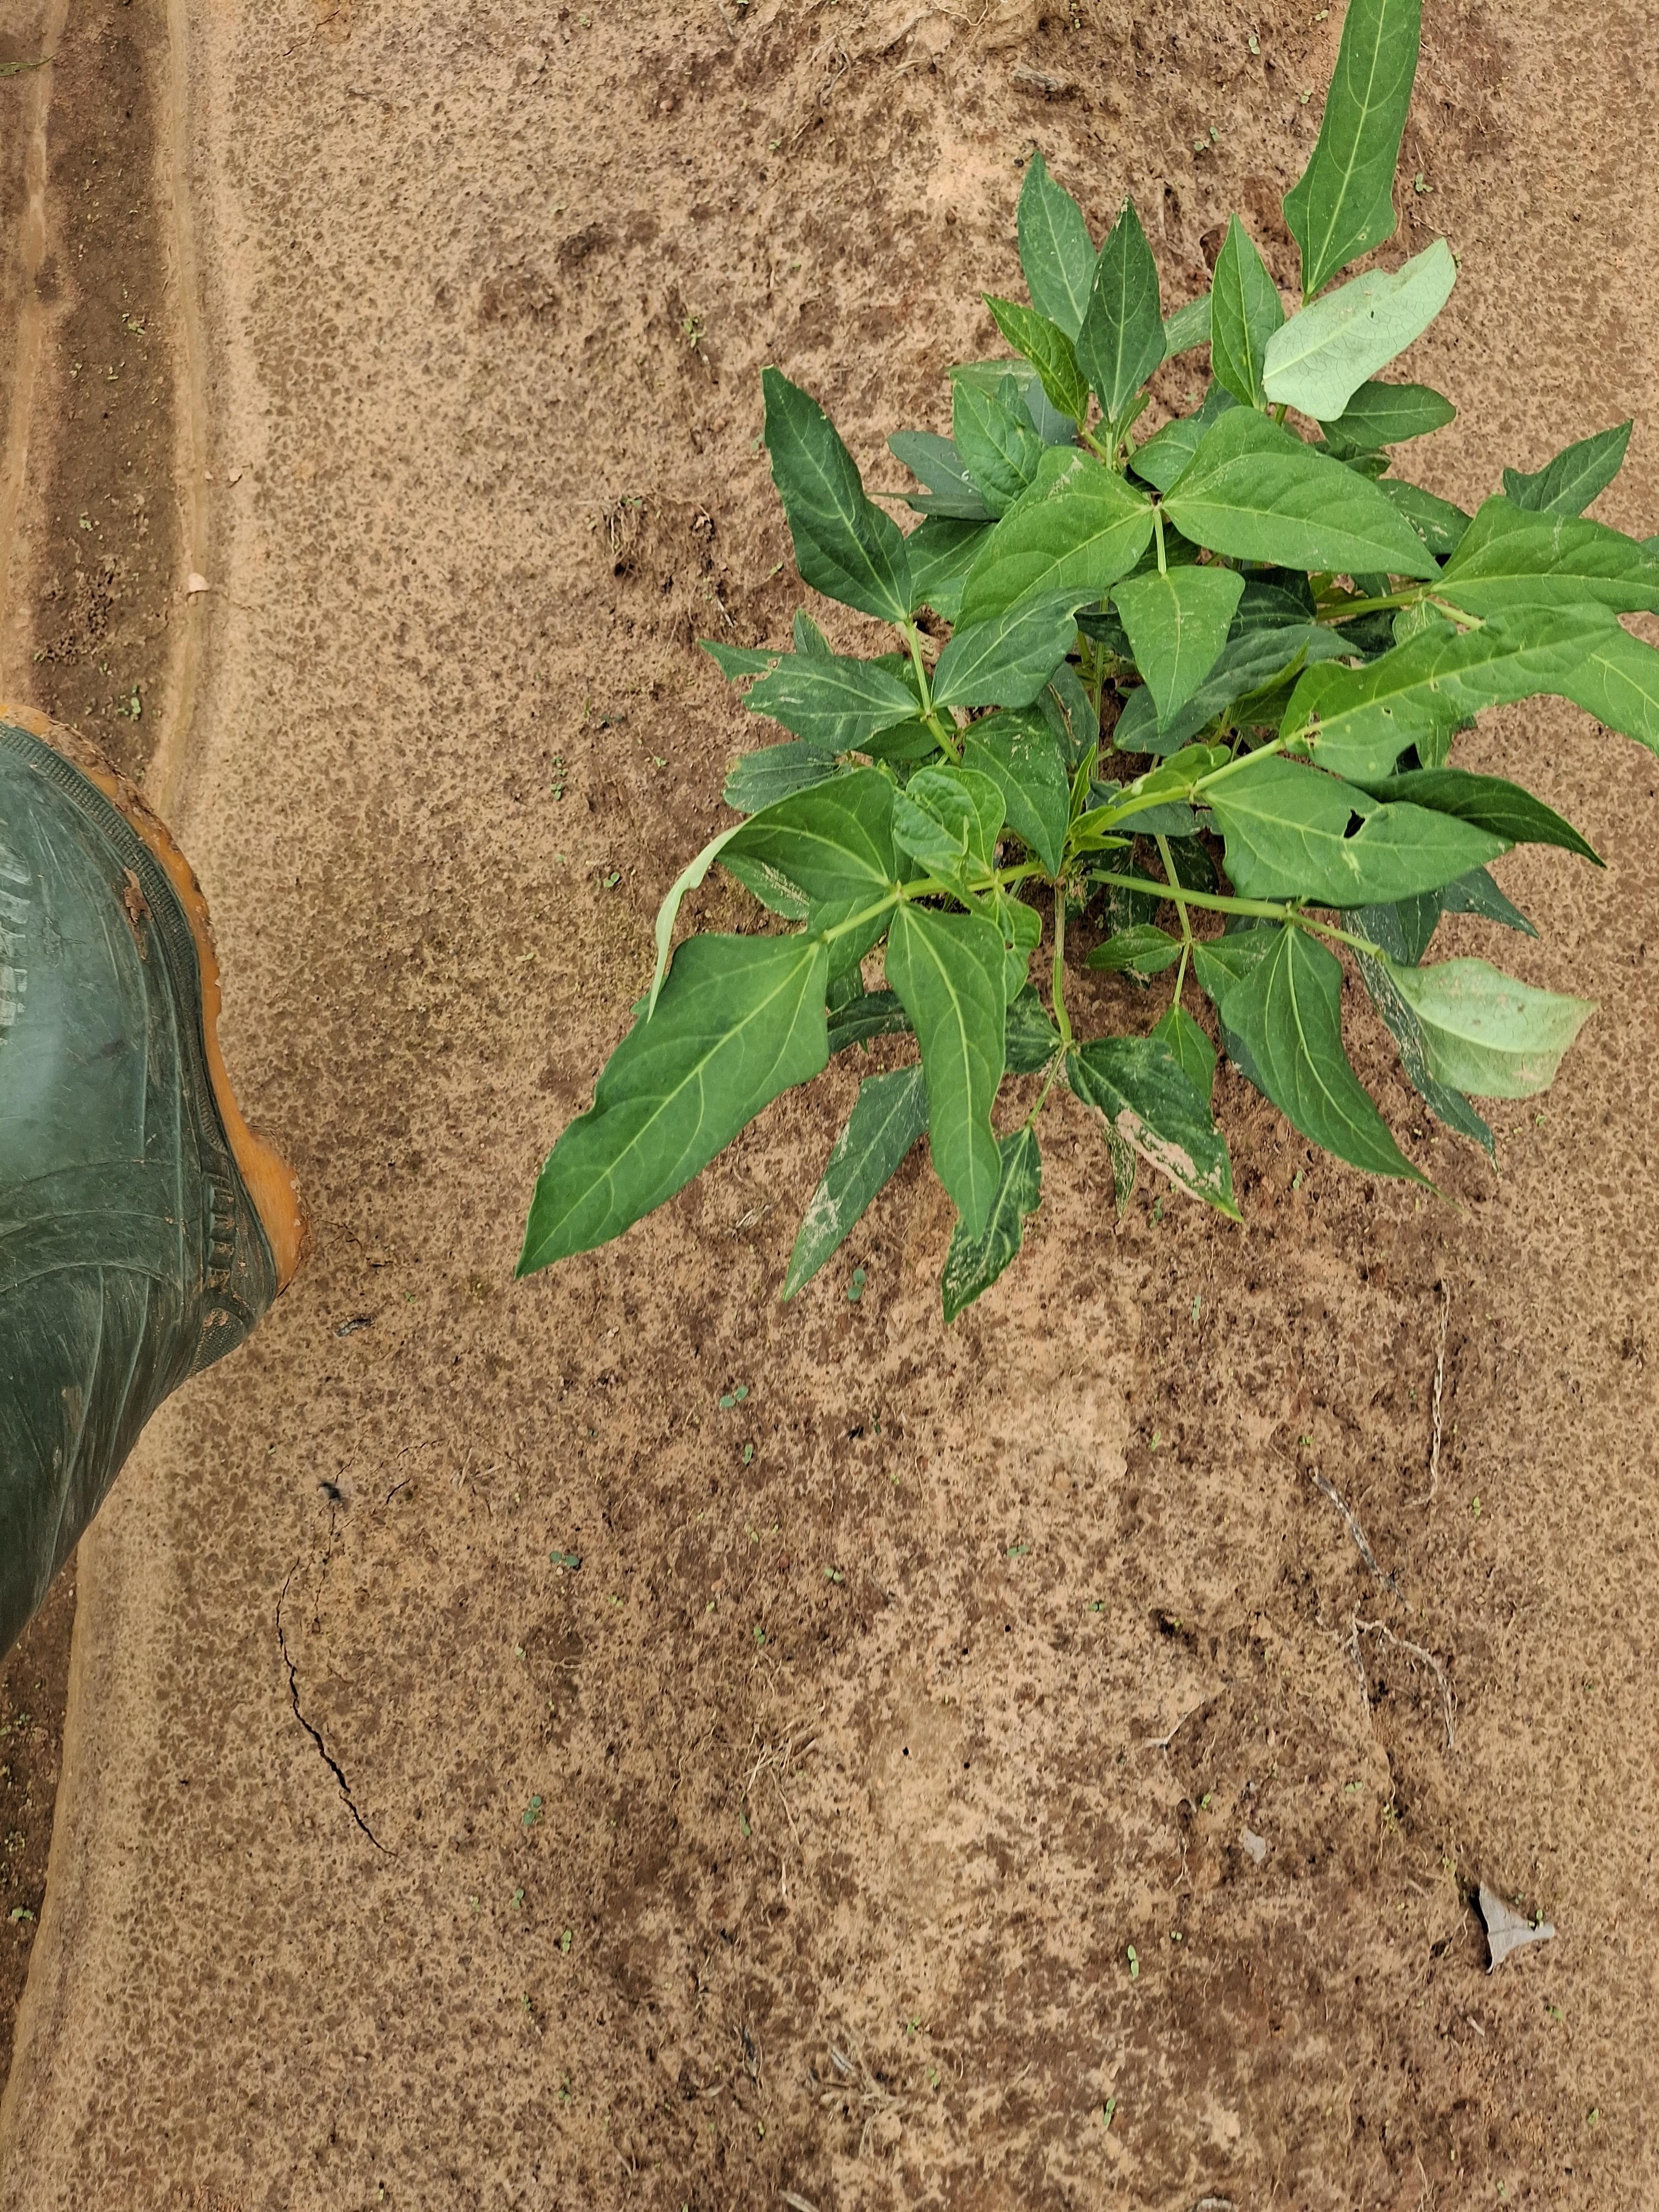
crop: cowpea
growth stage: vegetative
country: Nigeria
